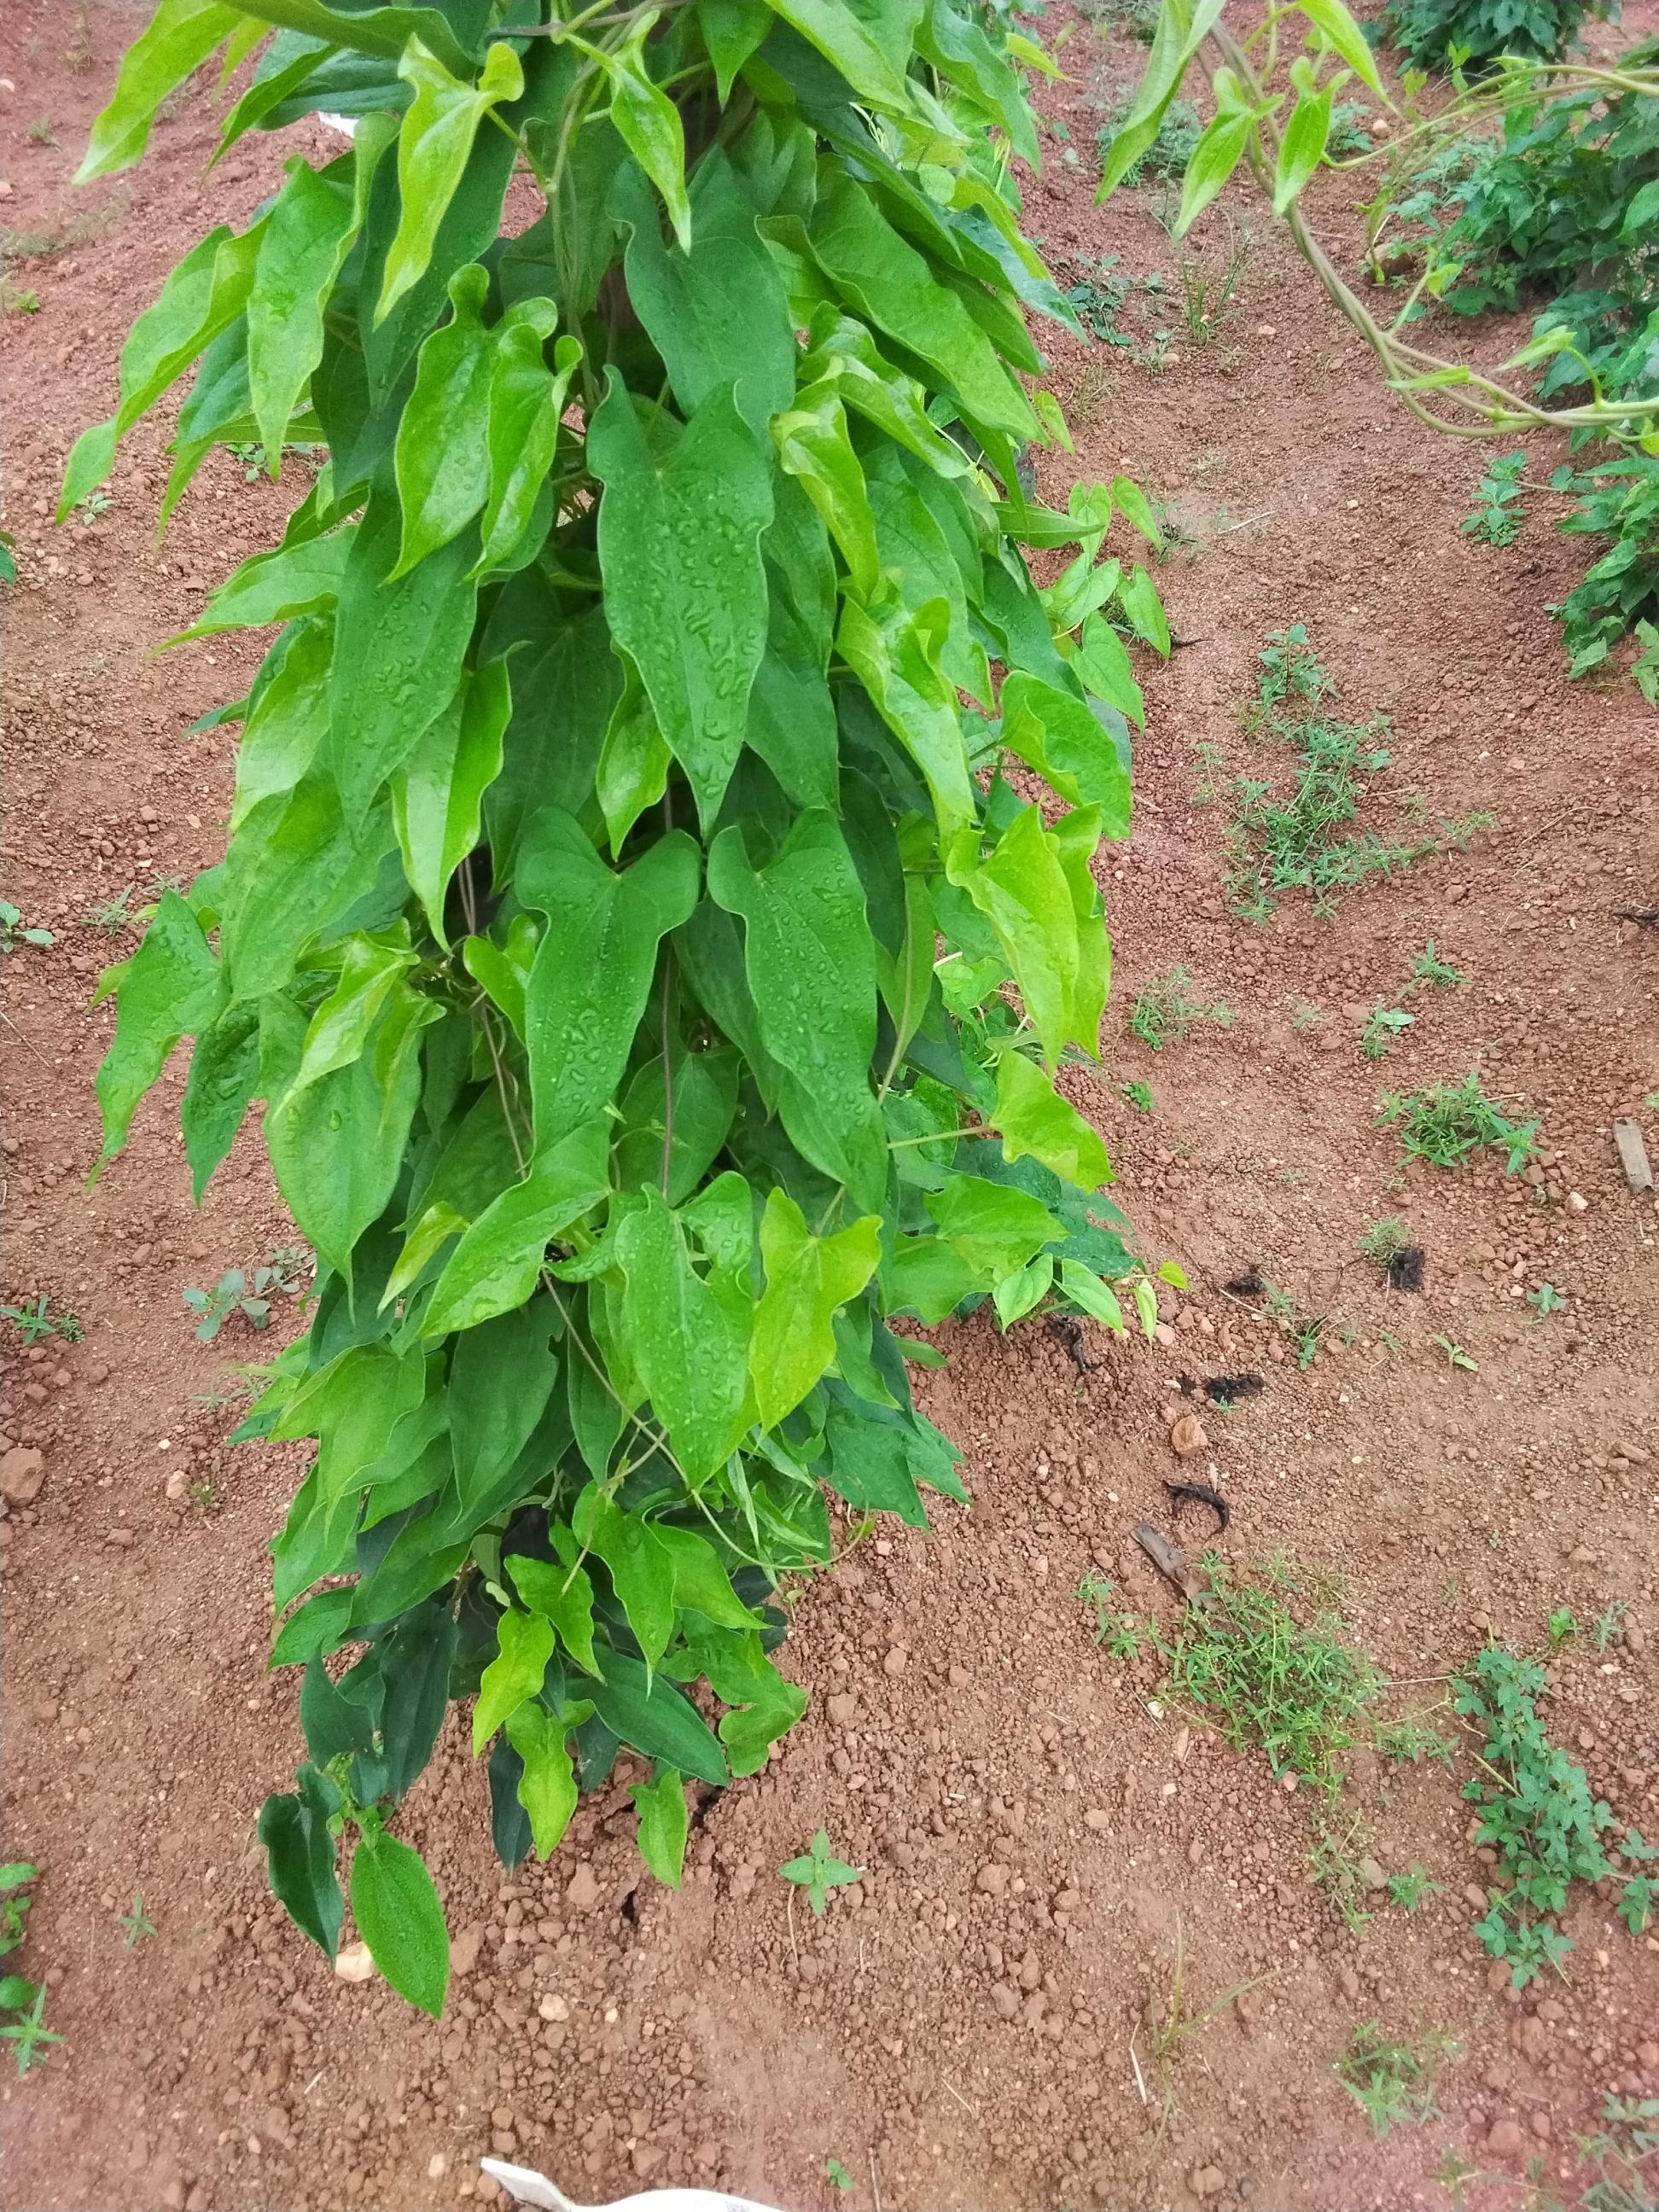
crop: yam
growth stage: vegetative
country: Nigeria
